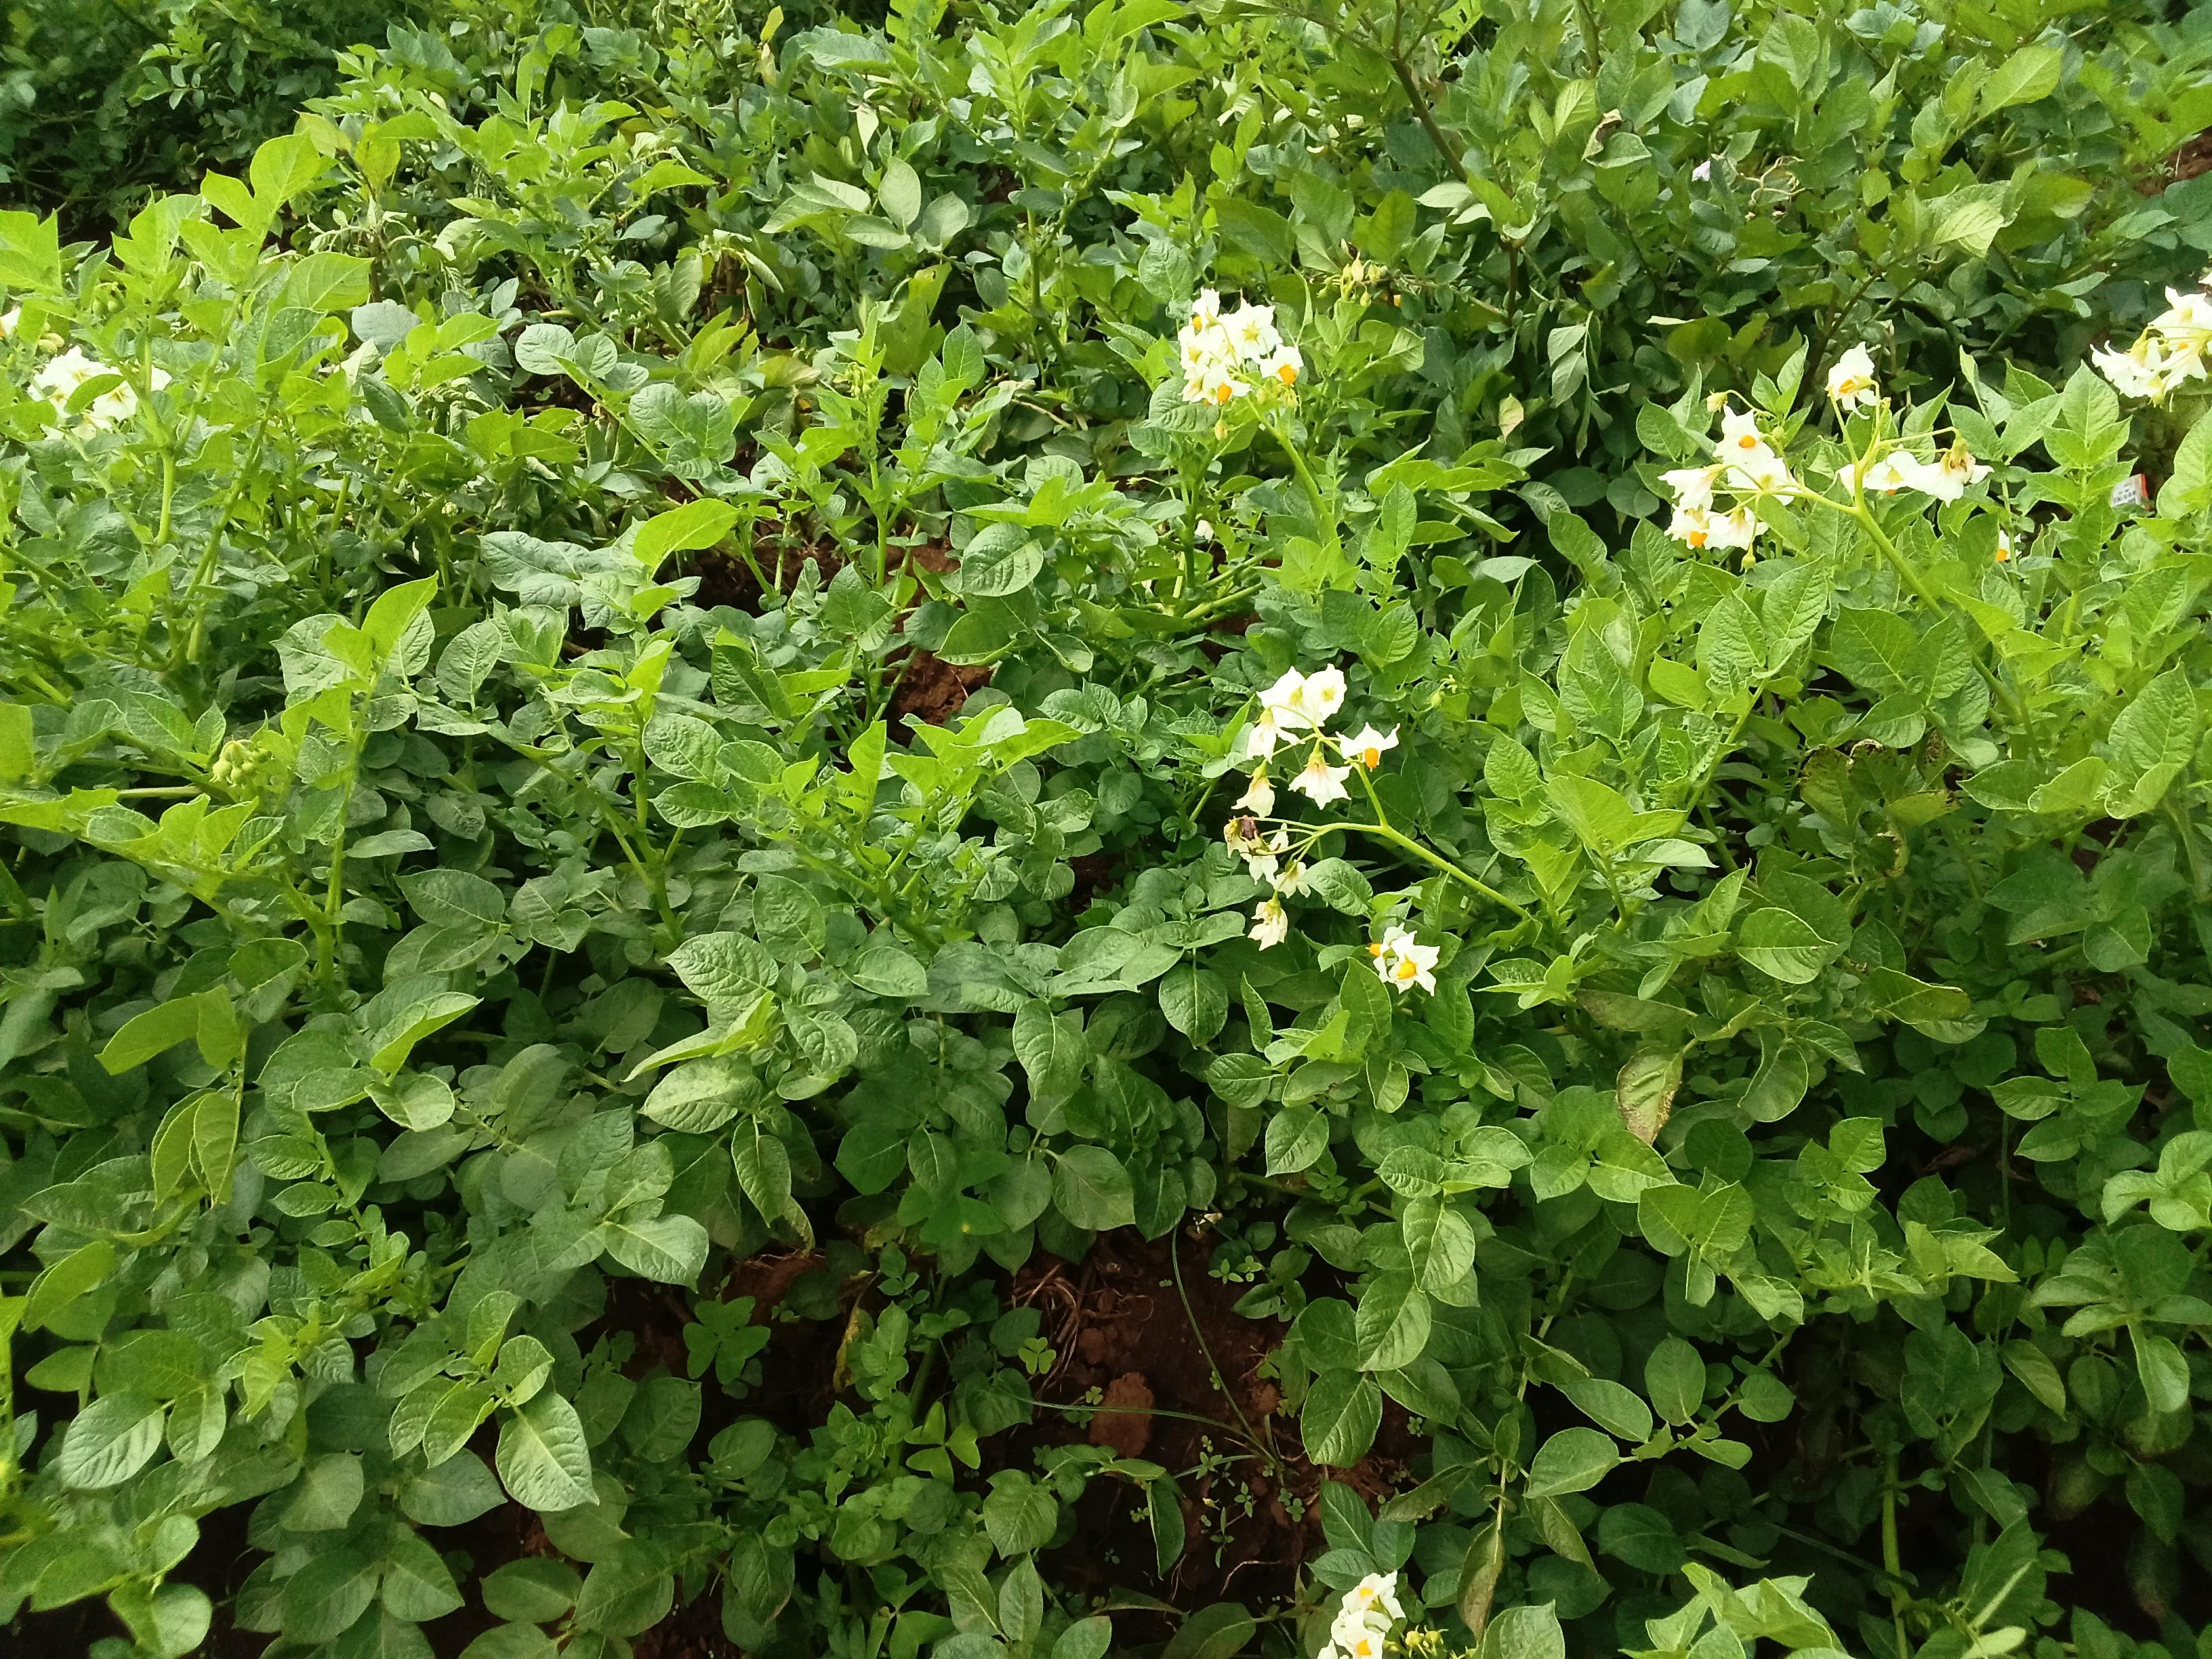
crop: potato
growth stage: flowering
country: Kenya
